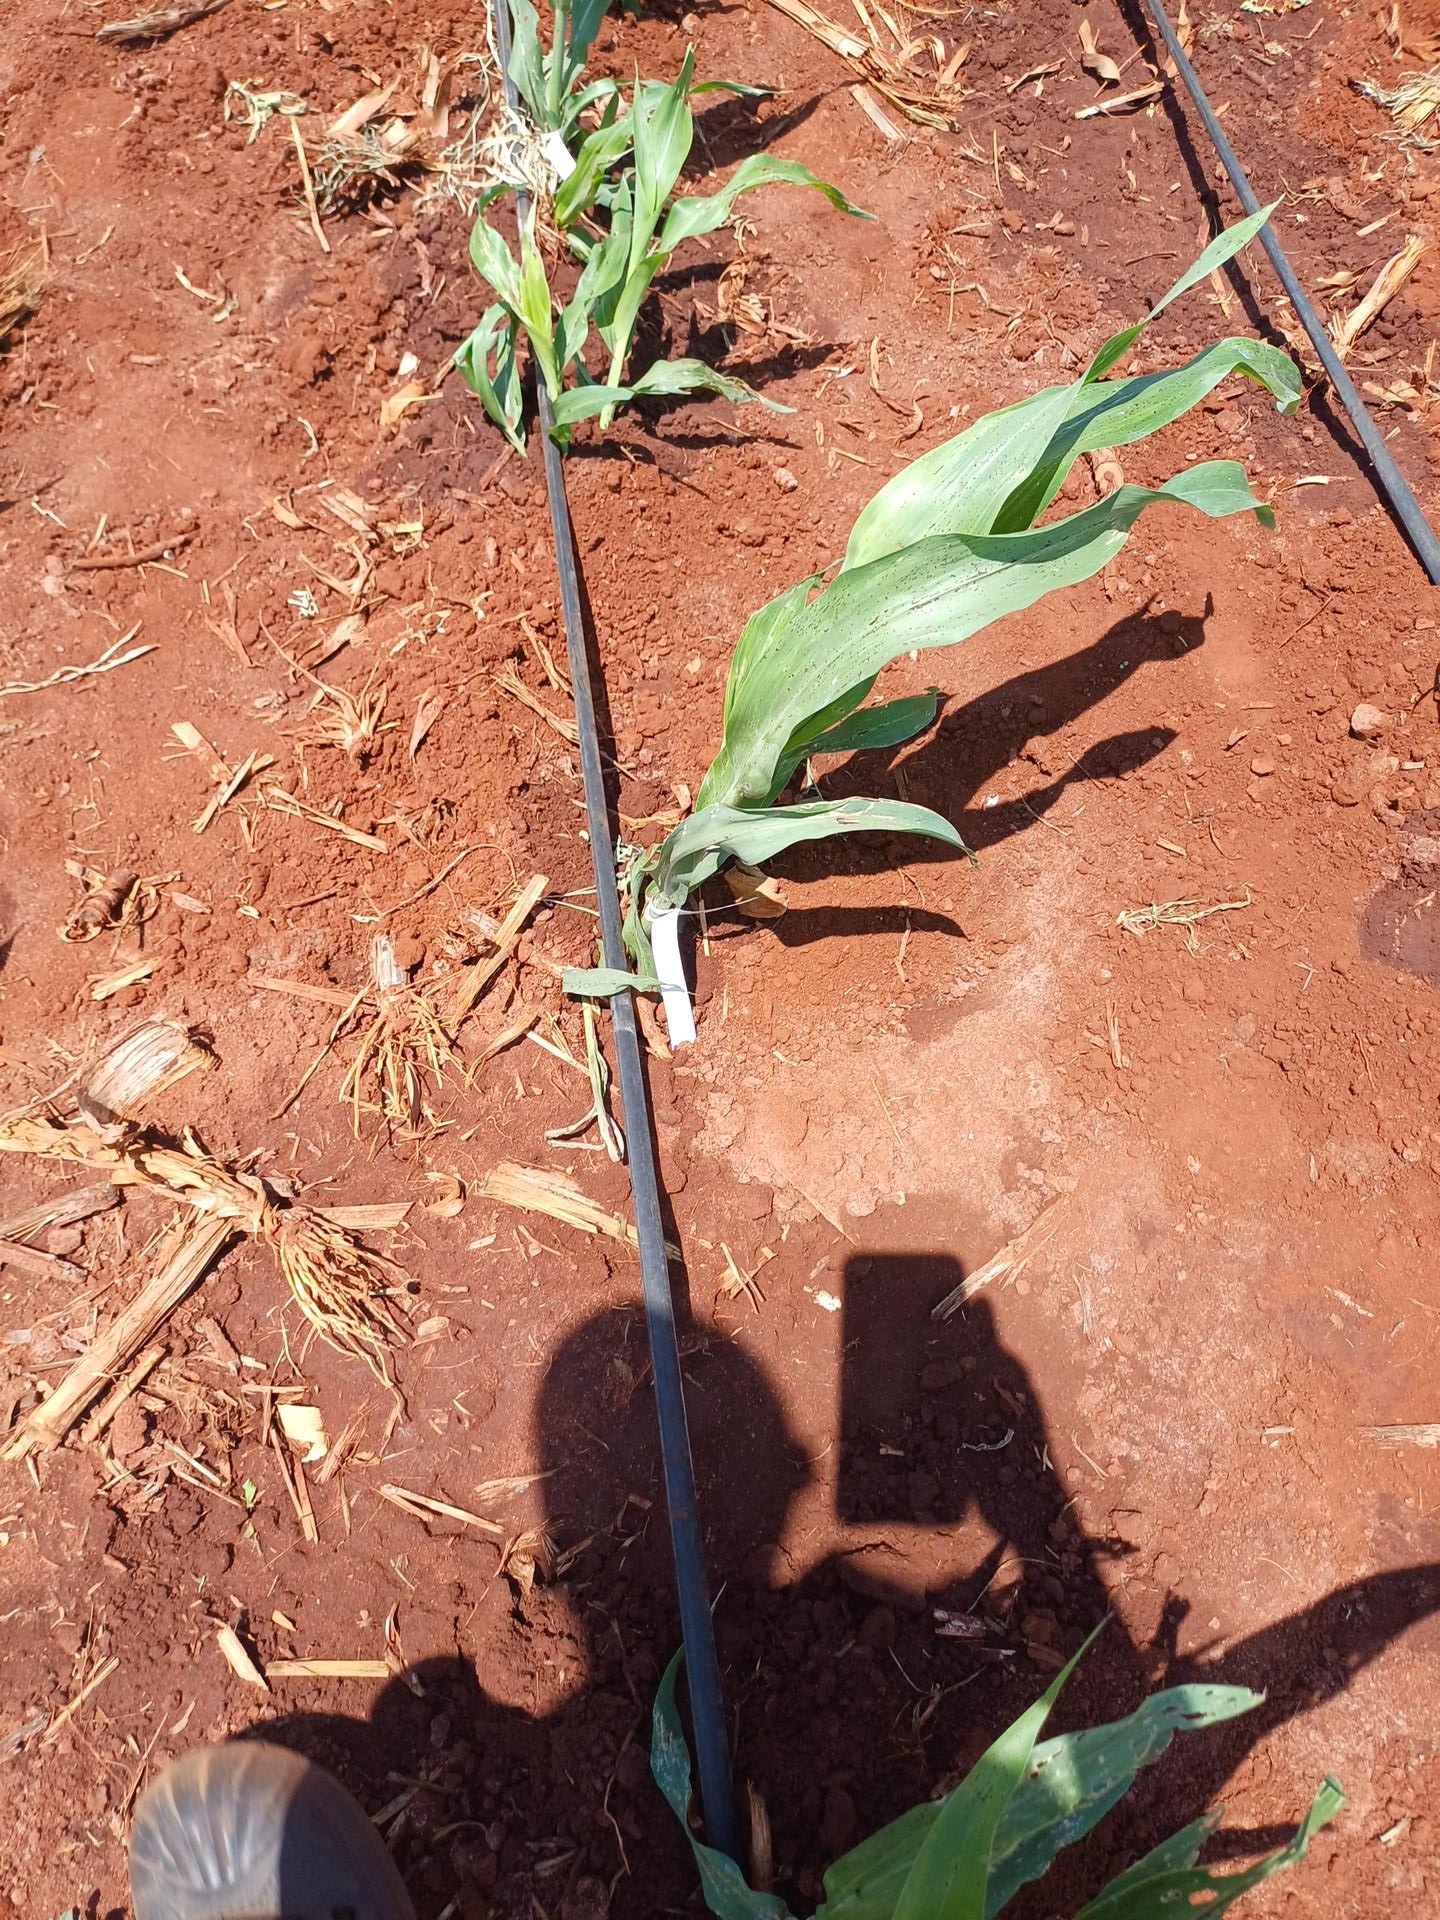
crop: sorghum
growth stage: vegetative
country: Kenya
